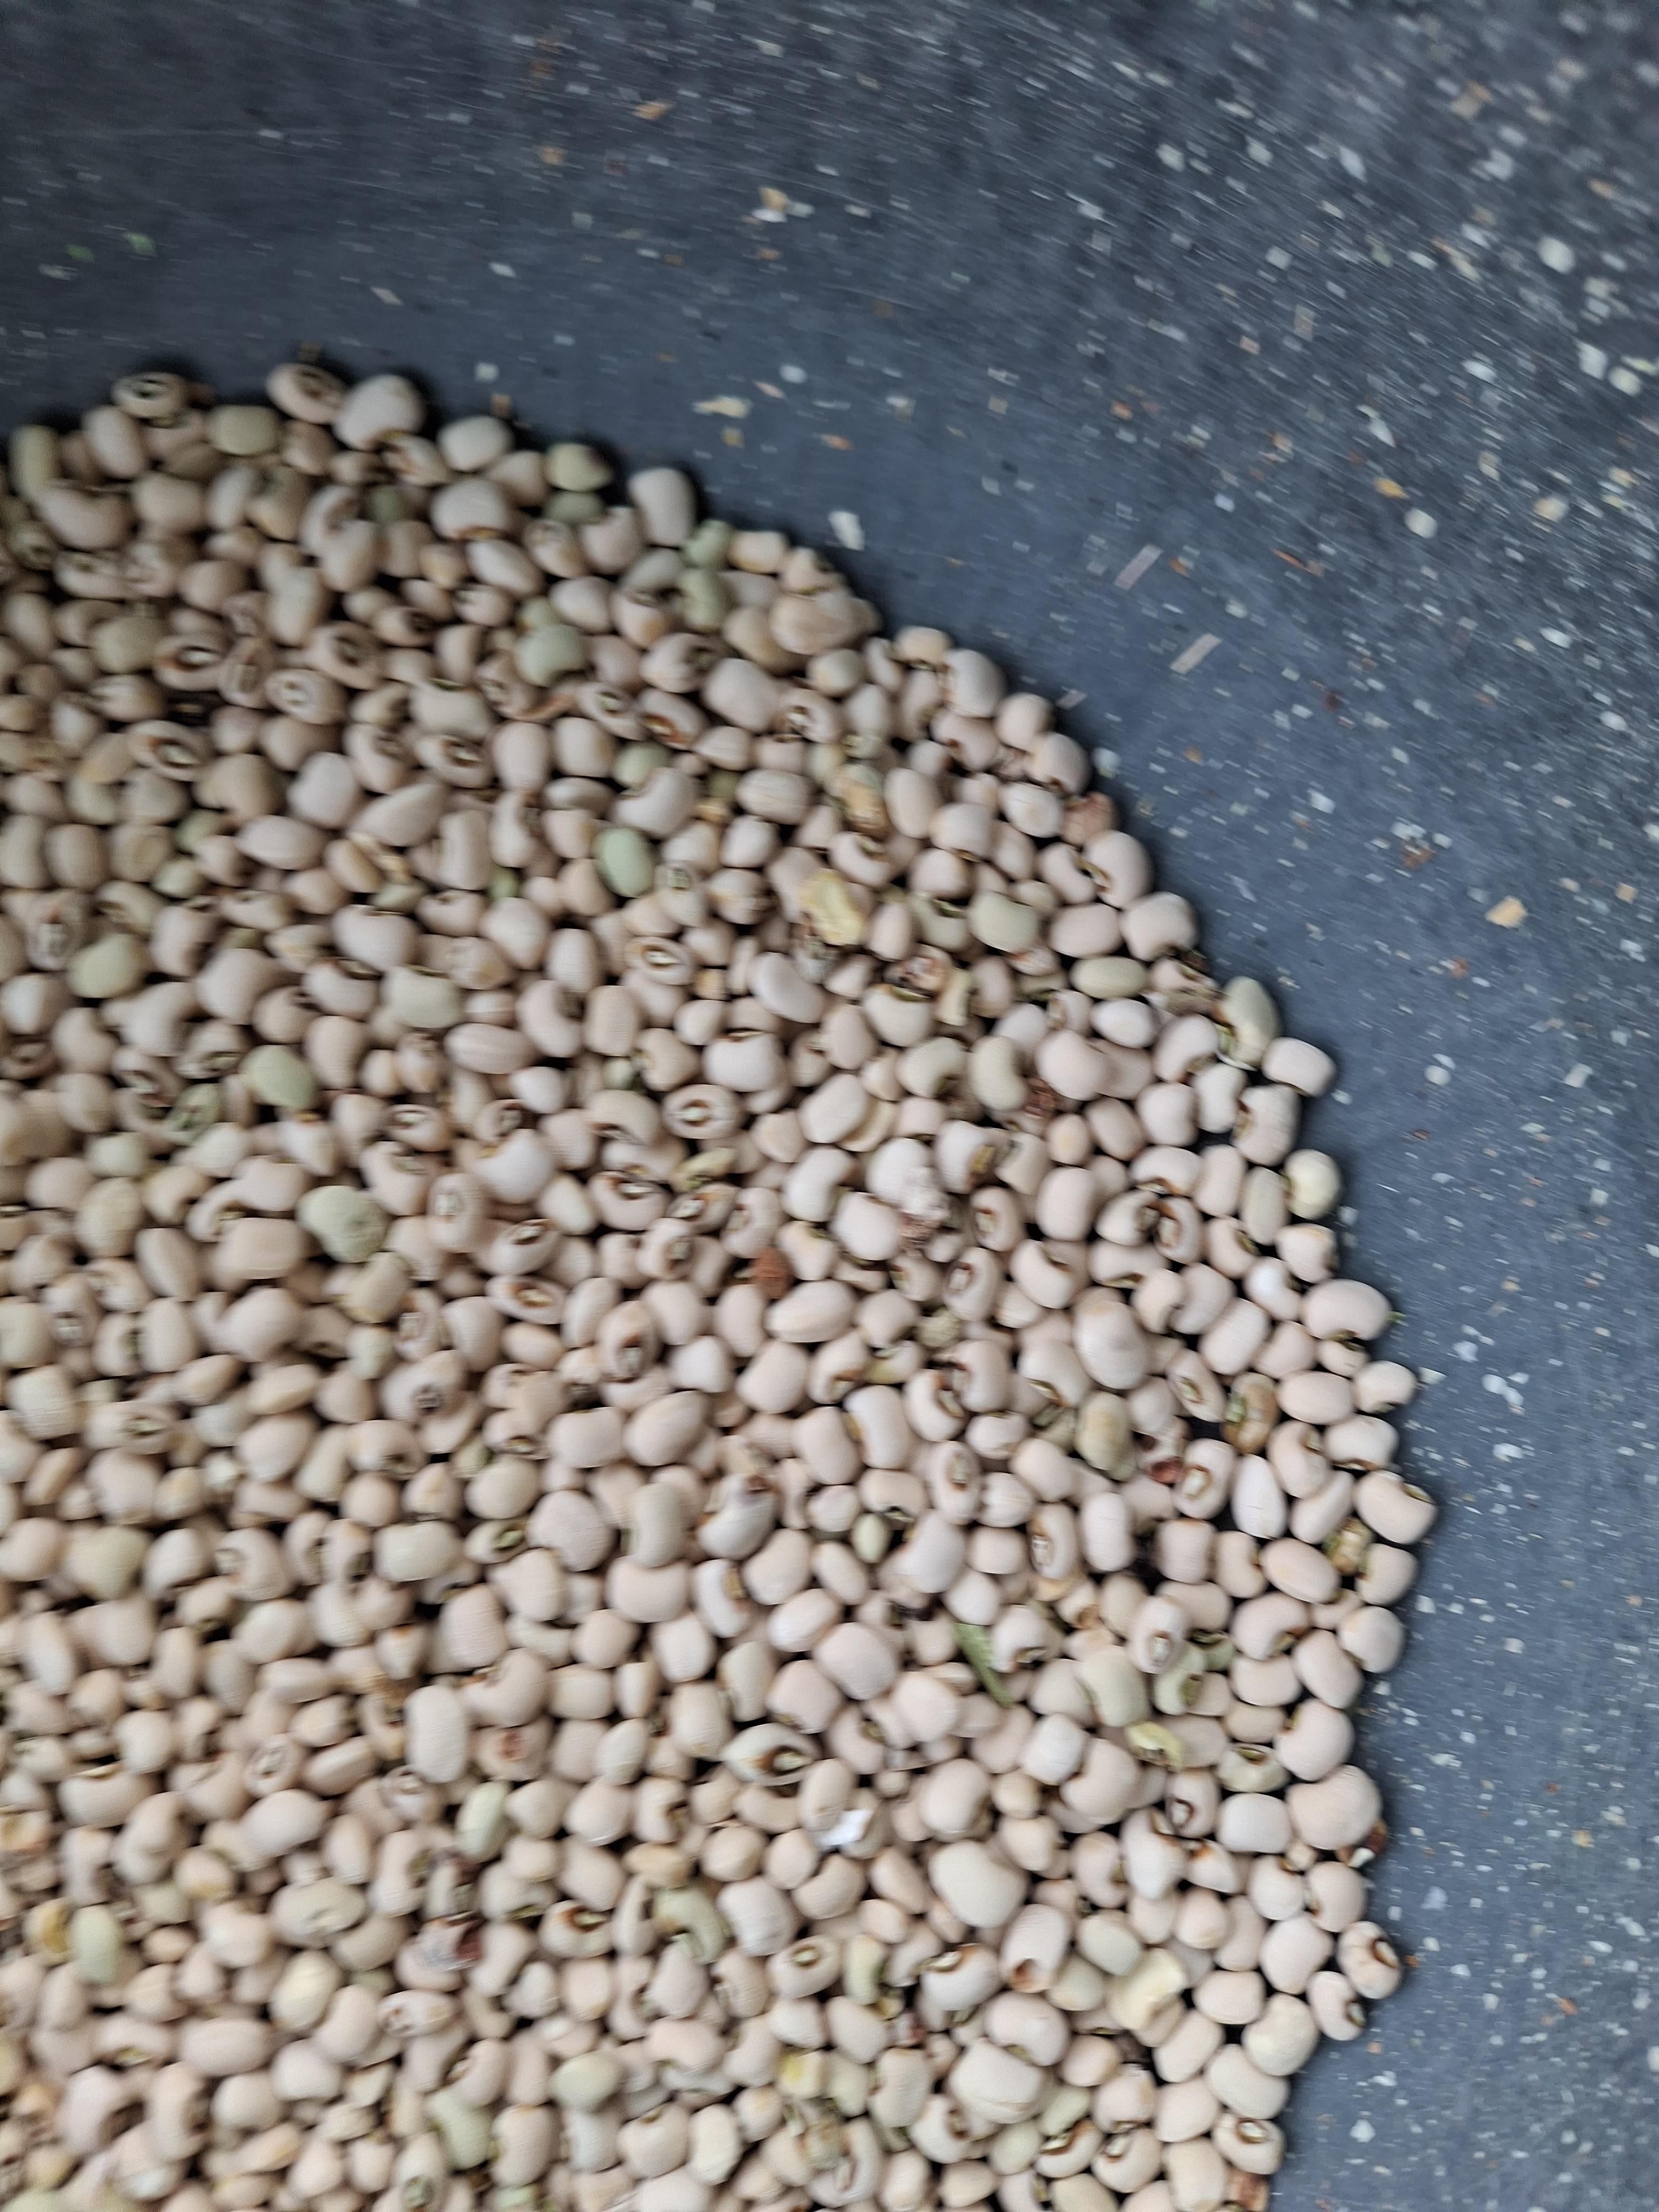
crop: cowpea
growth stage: harvest
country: Nigeria
